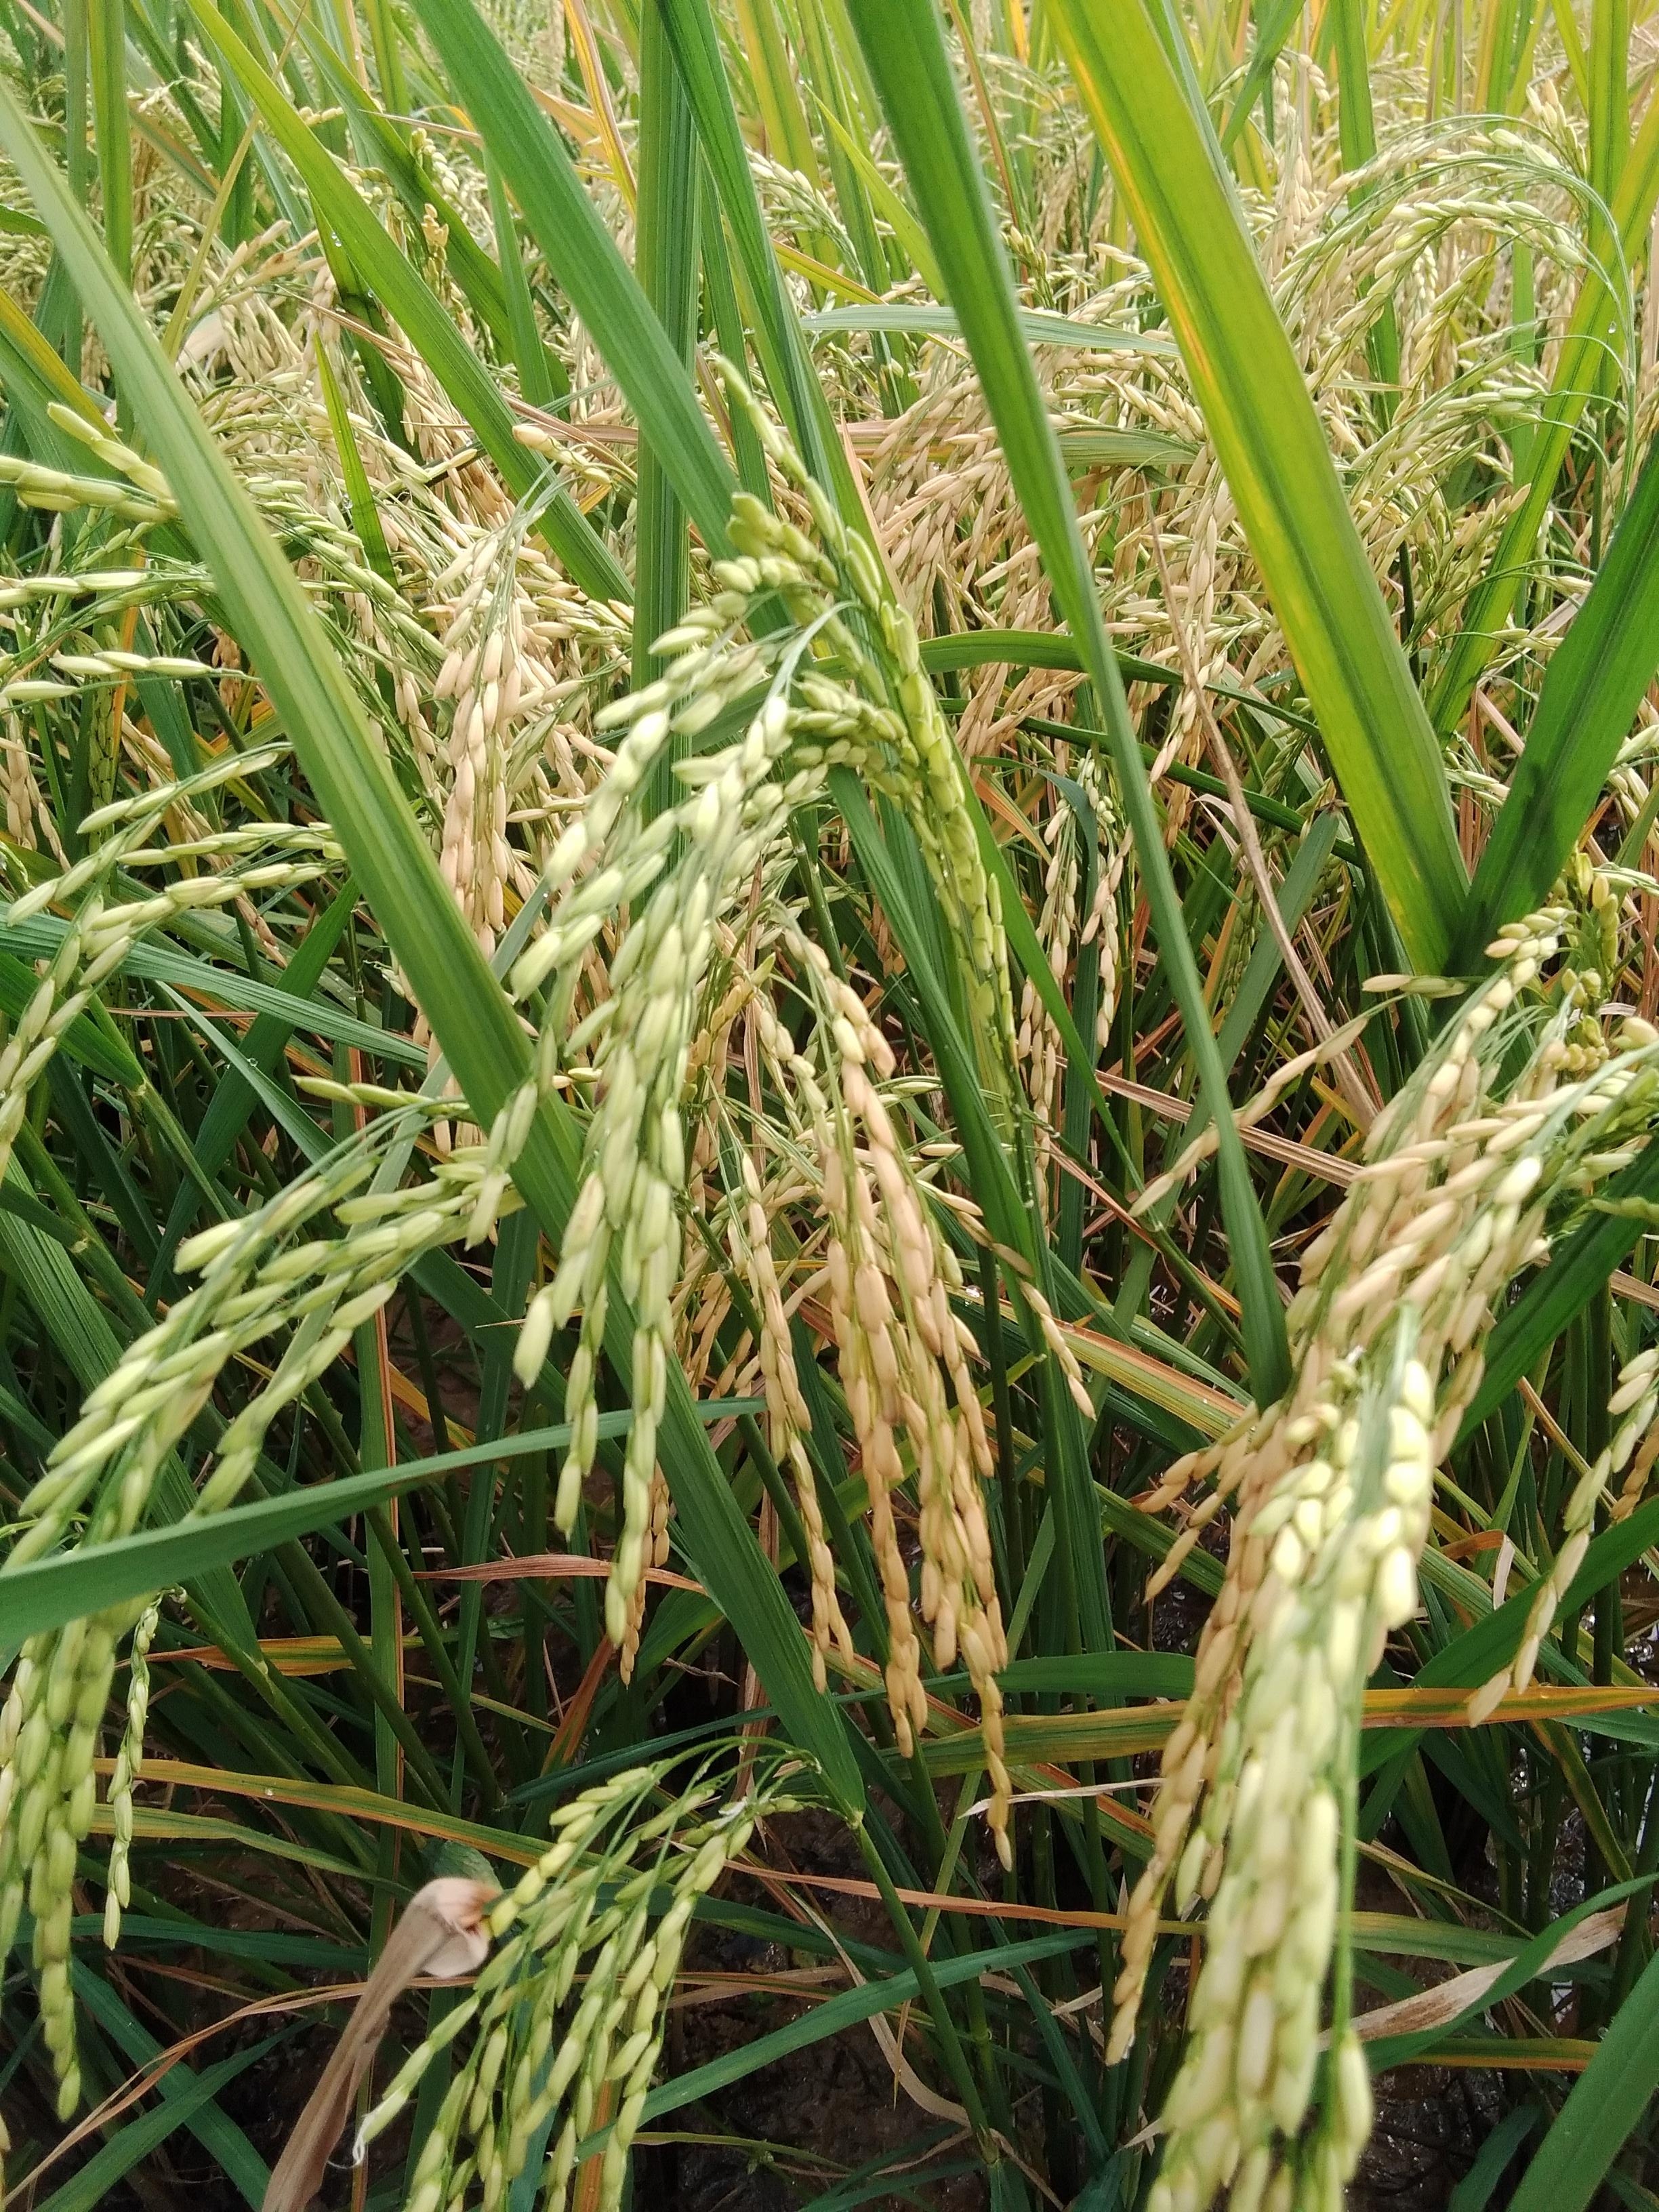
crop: rice
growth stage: ripening
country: Nigeria
